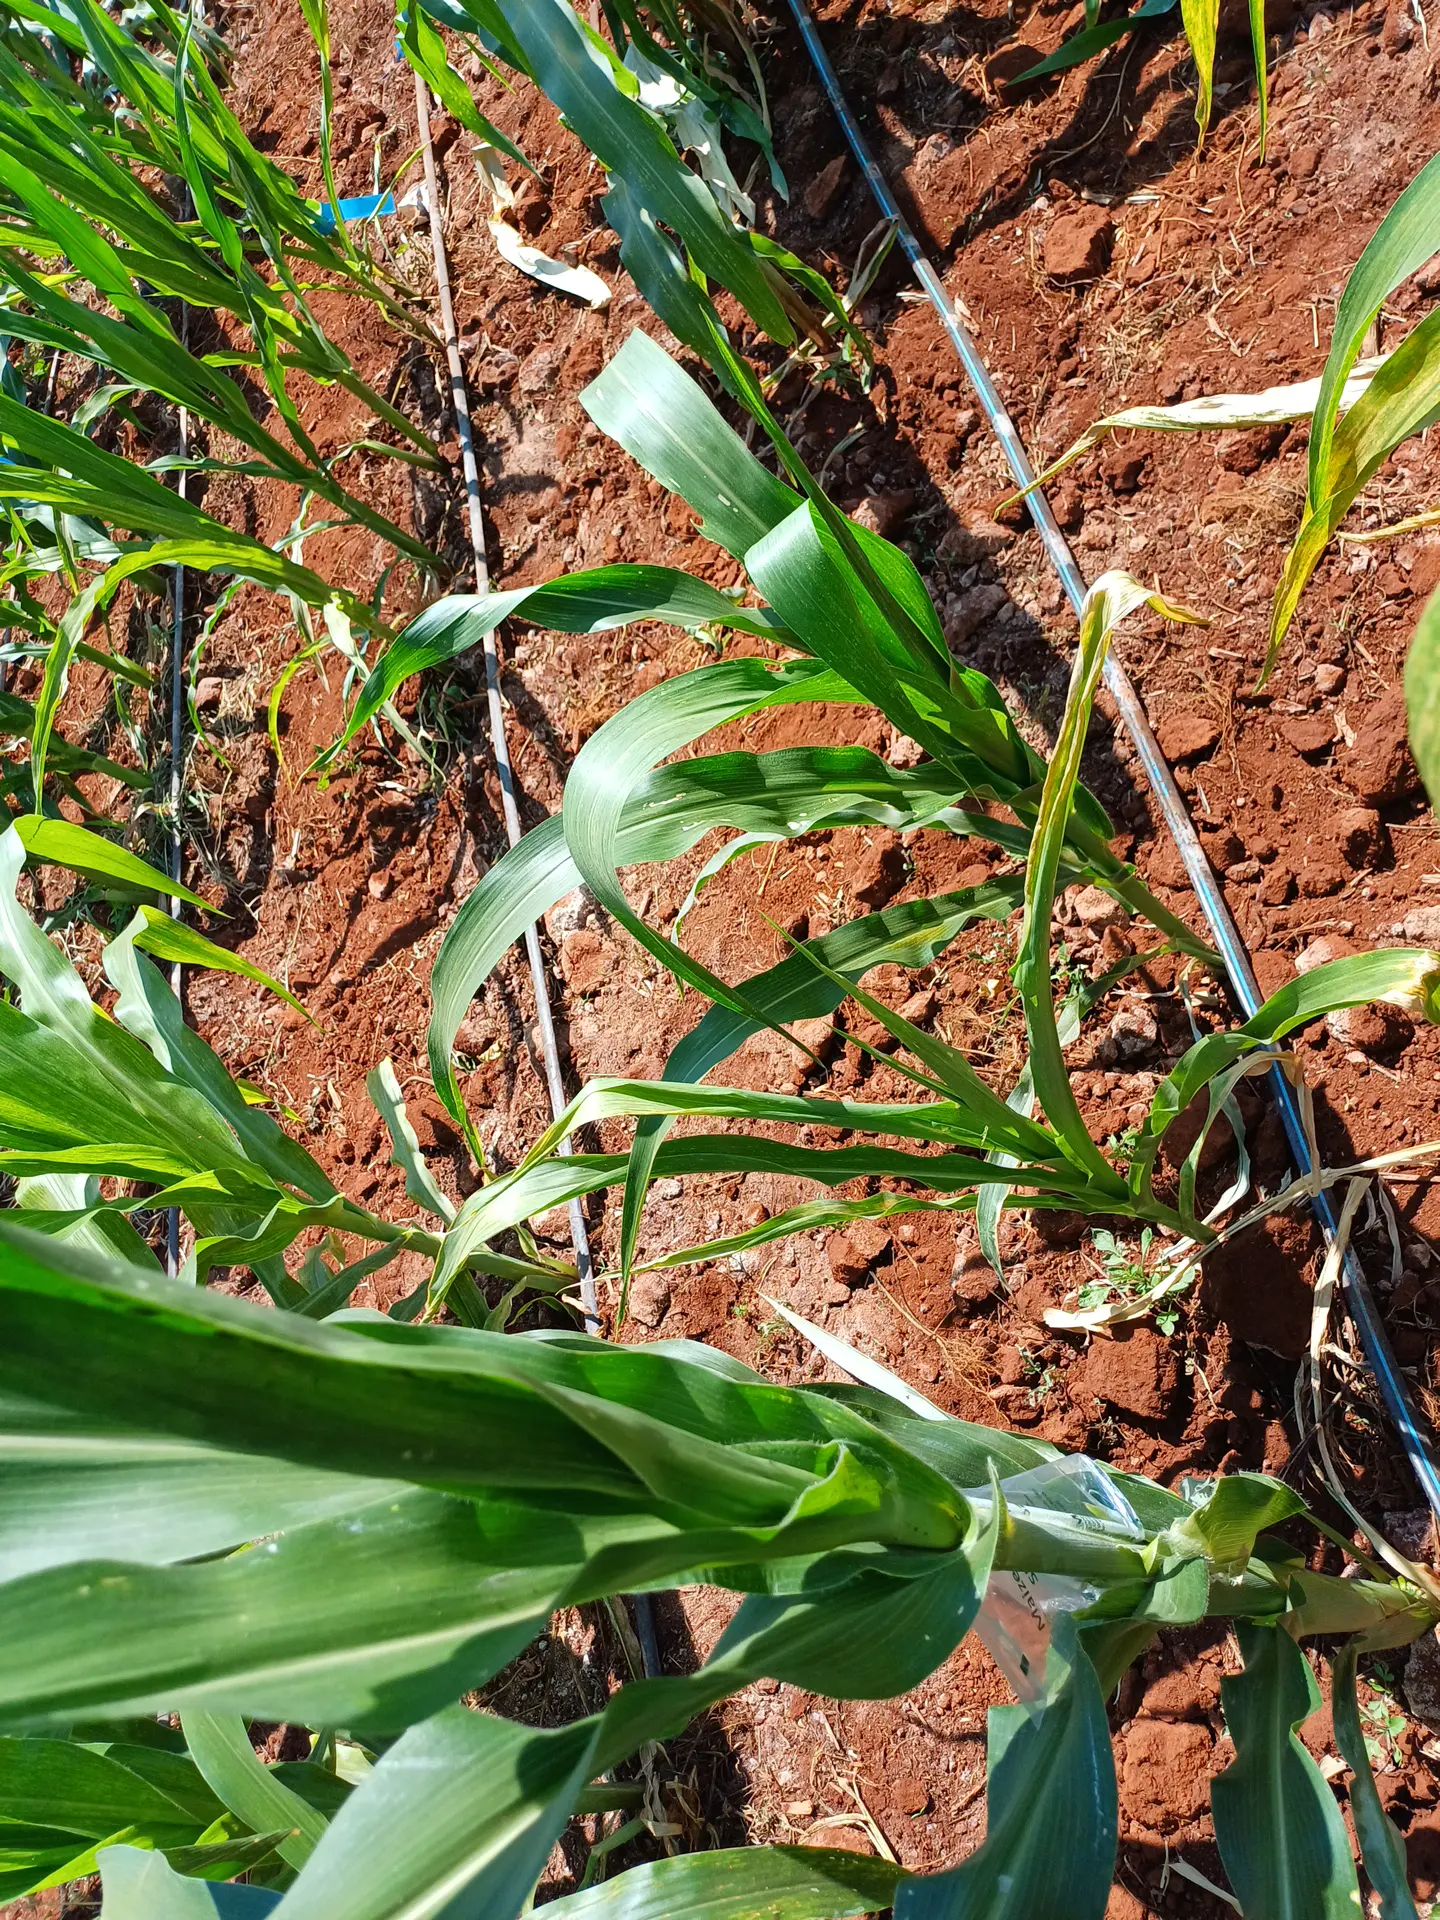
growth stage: vegetative
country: Kenya
